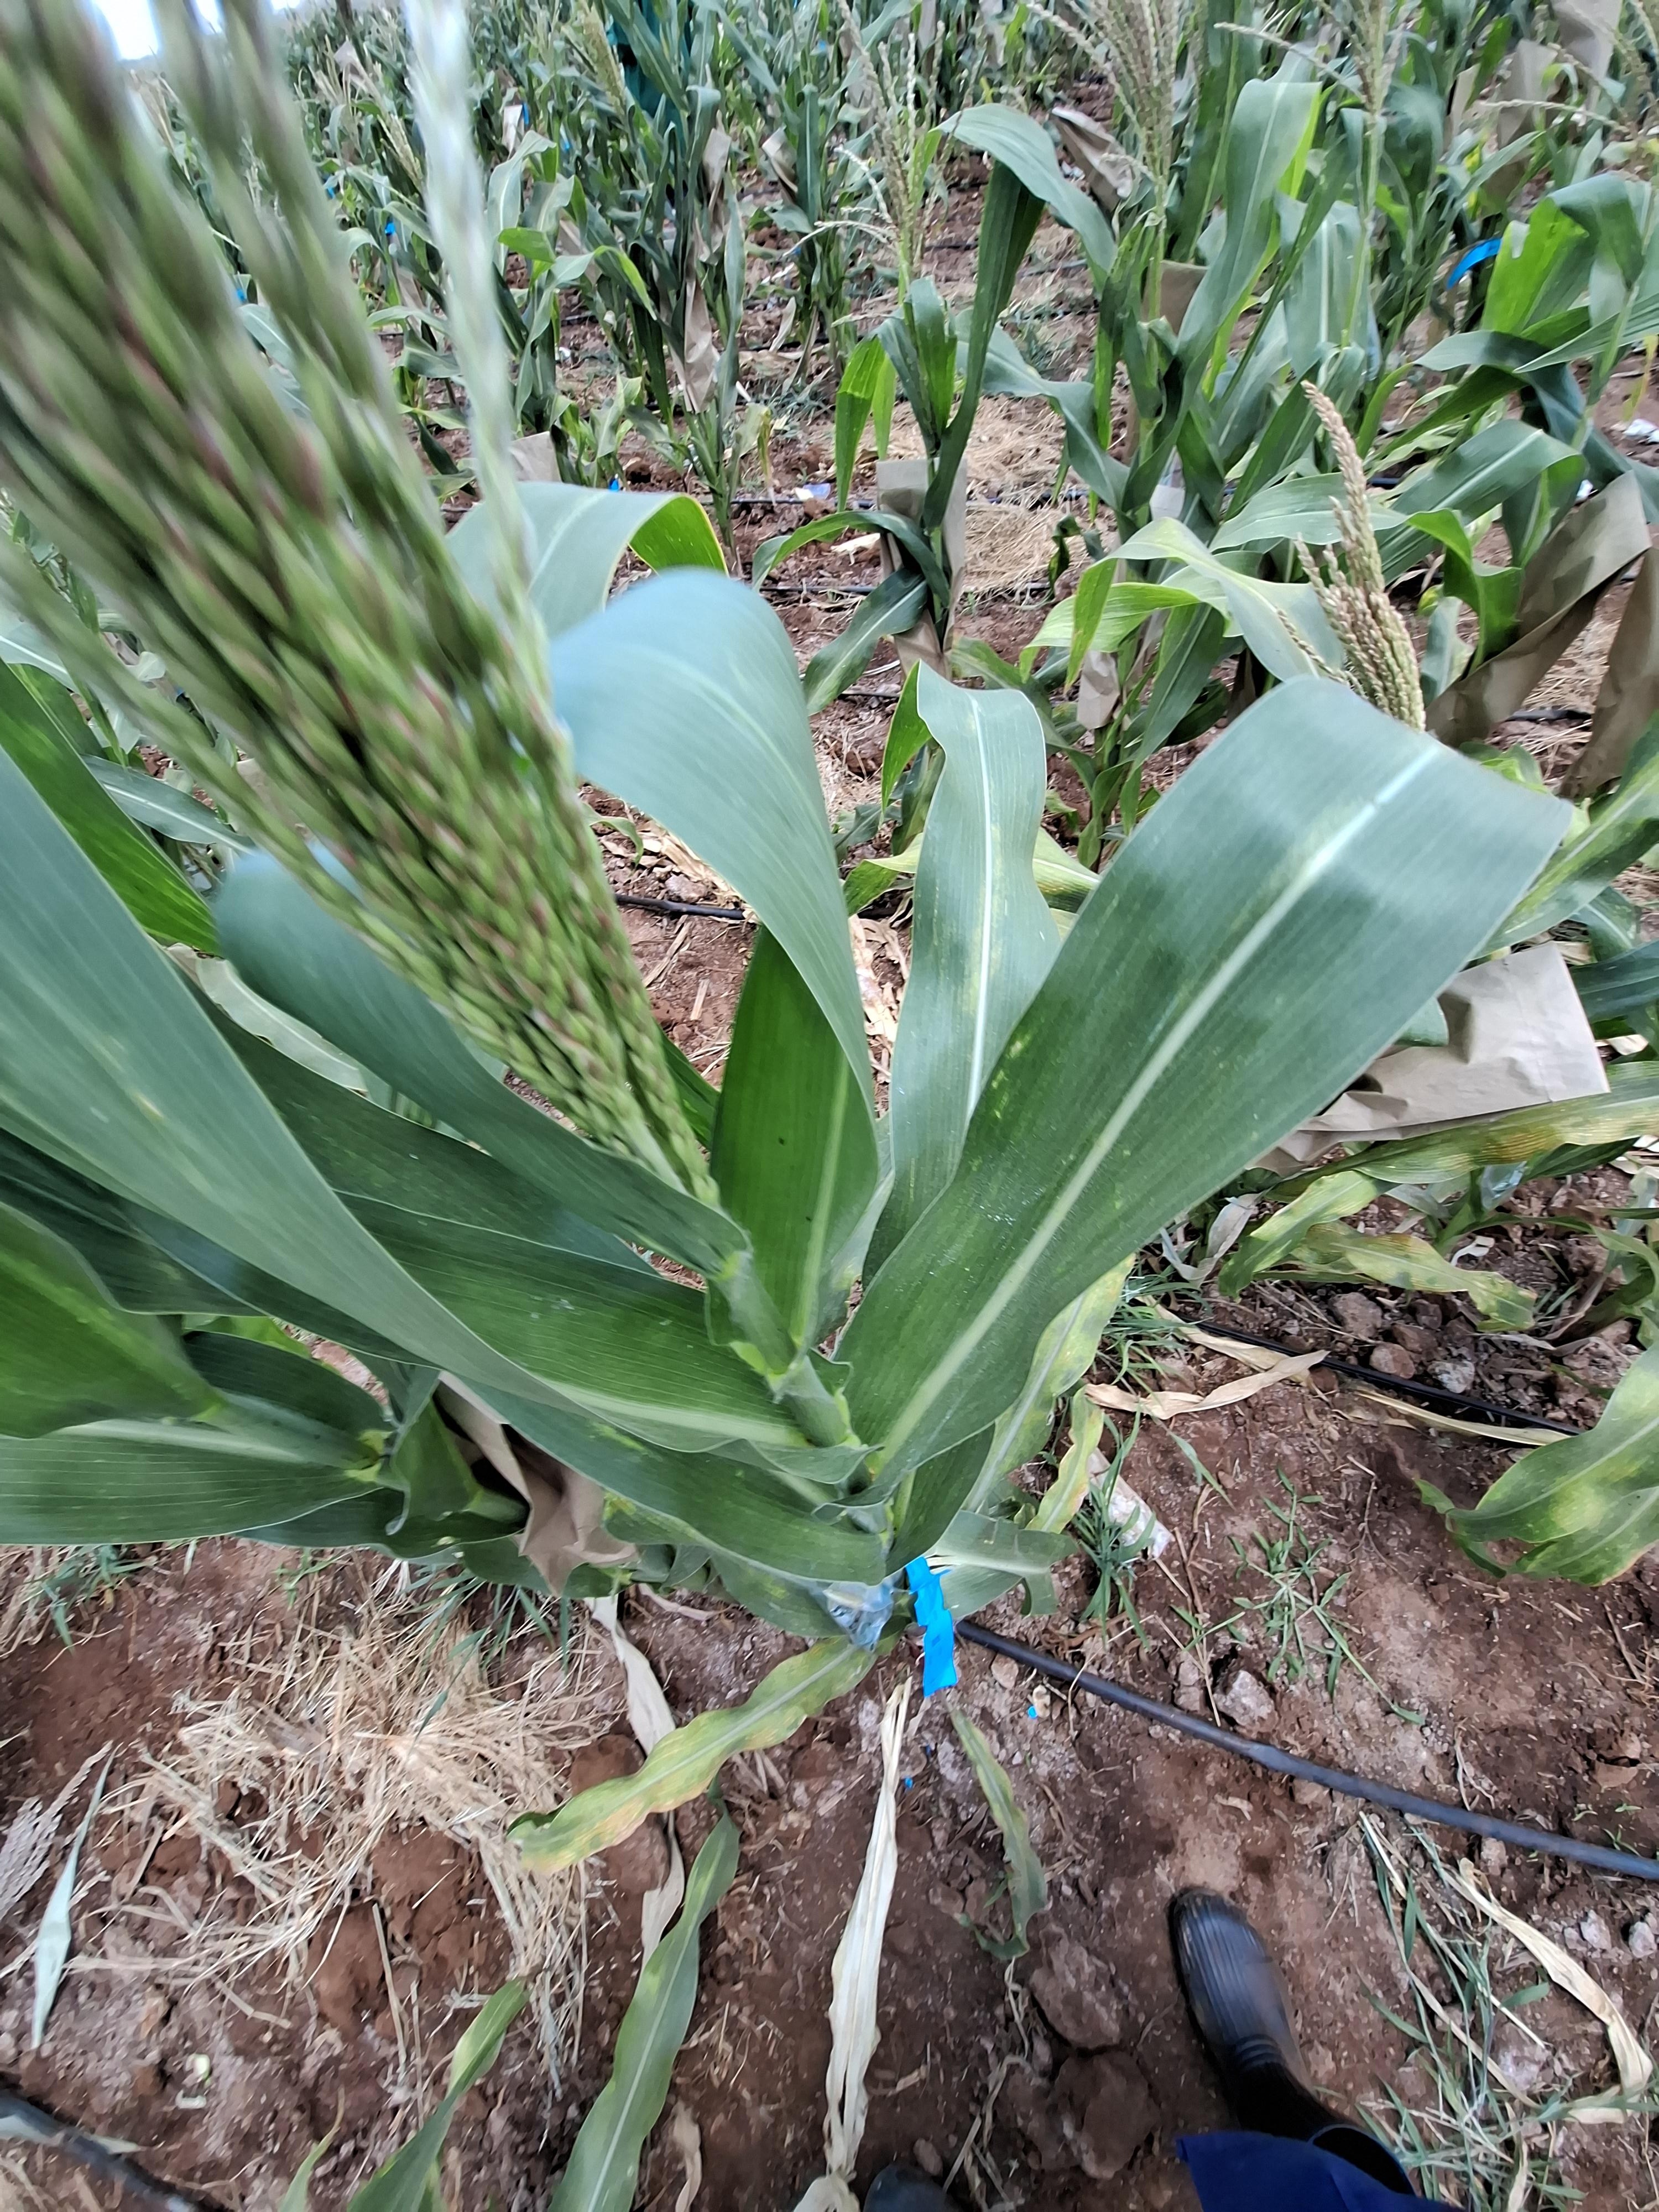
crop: maize
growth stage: flowering
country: Kenya
